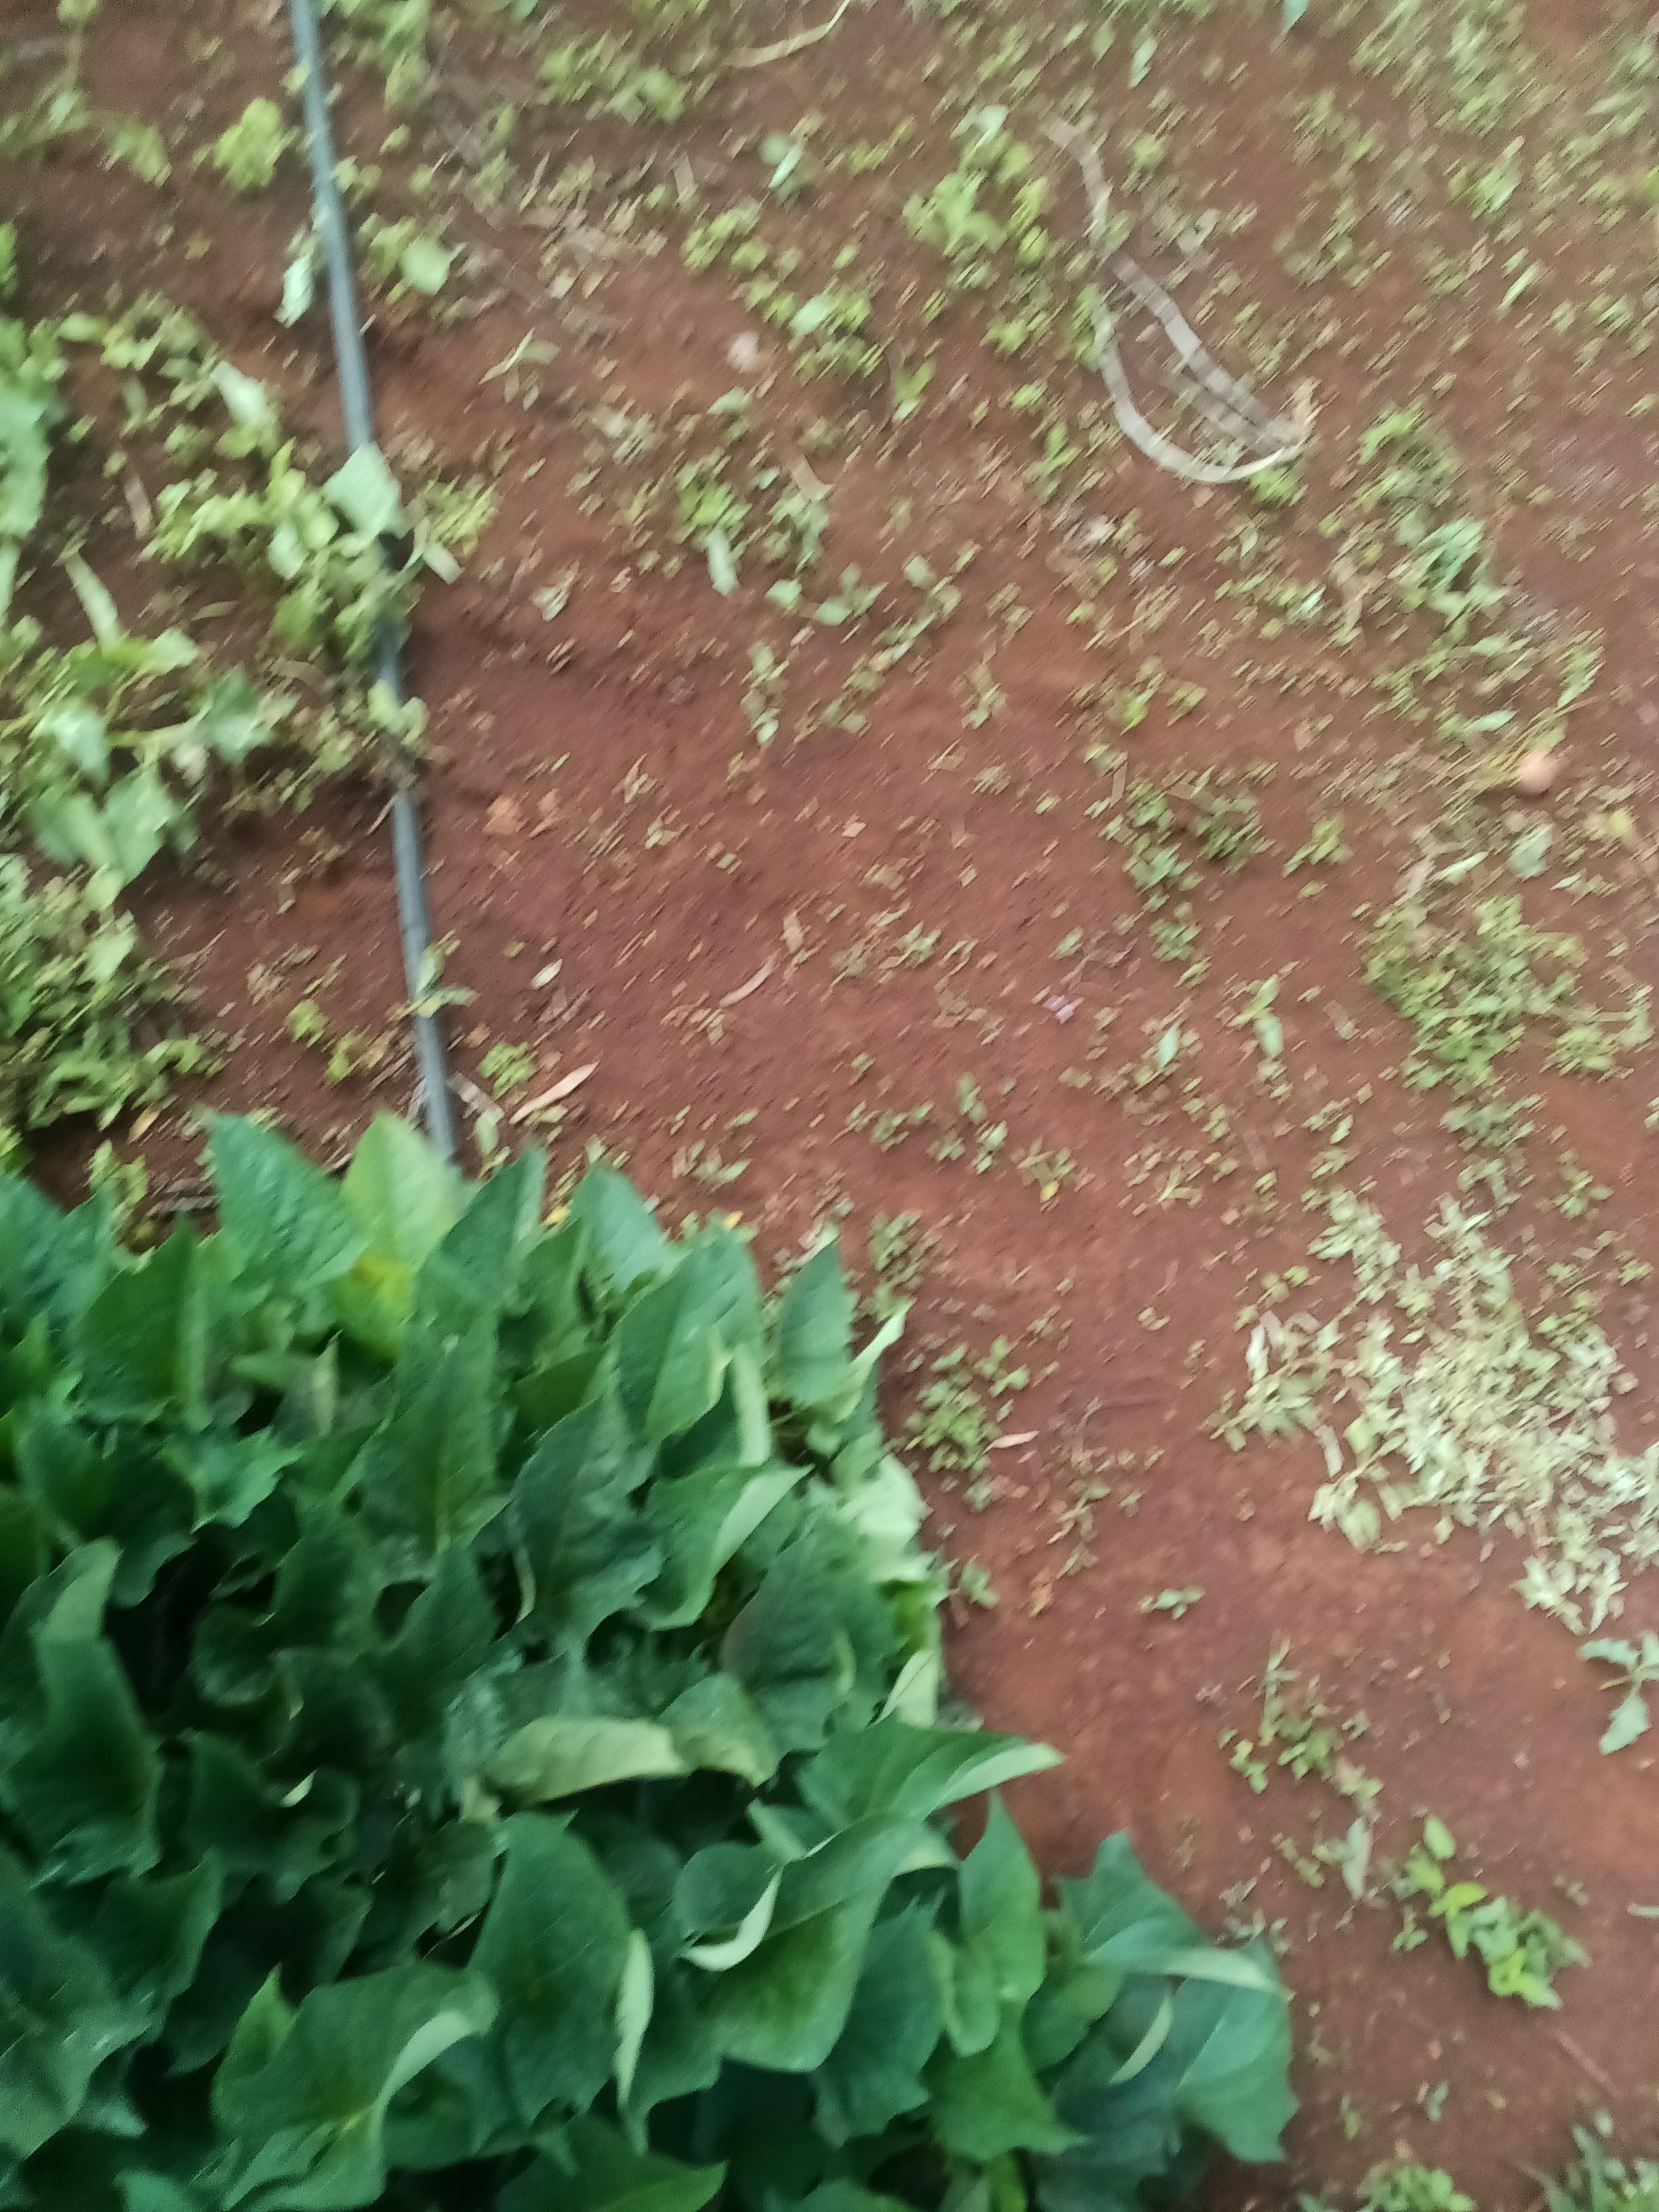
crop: sweet potato
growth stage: vegetative
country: Kenya
